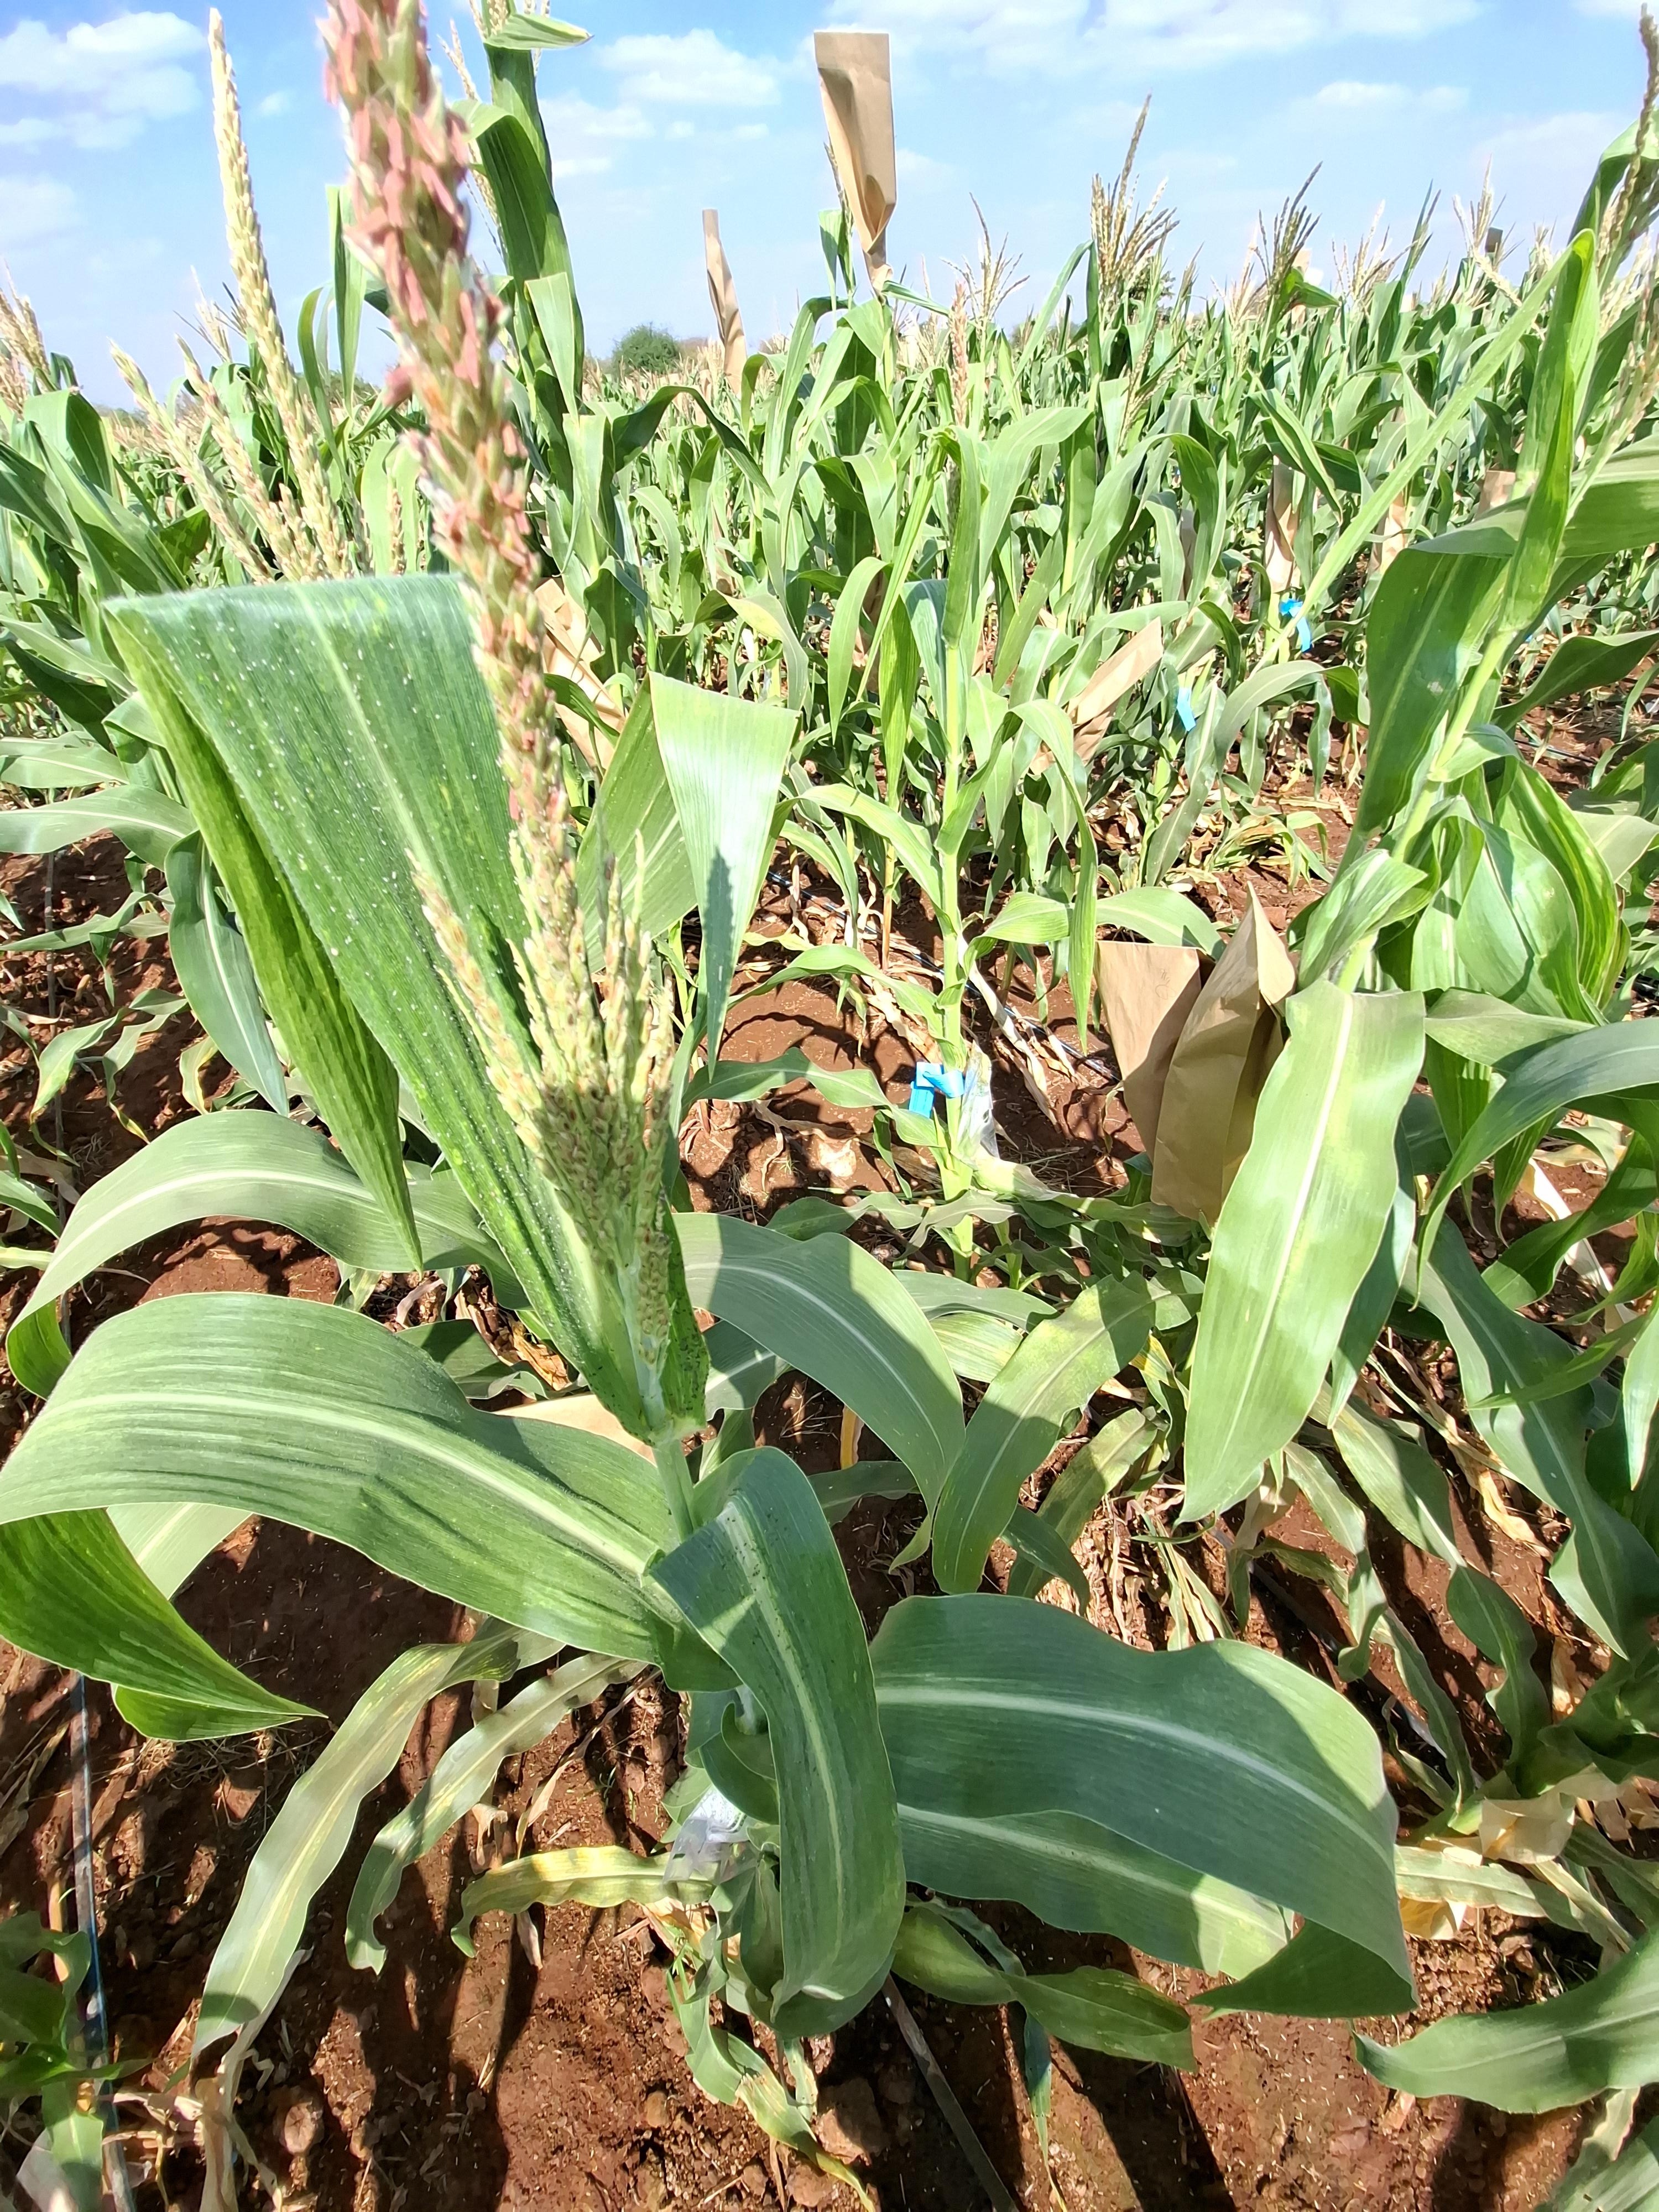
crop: maize
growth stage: flowering
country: Kenya
